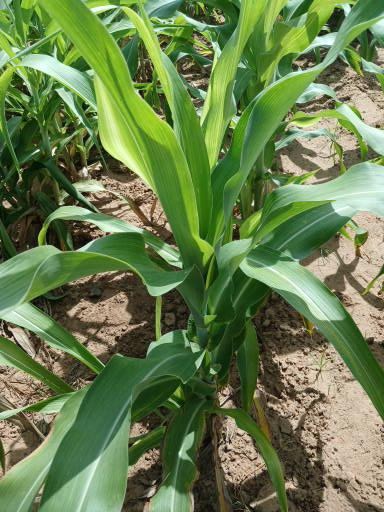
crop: sorghum
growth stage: vegetative
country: Senegal
